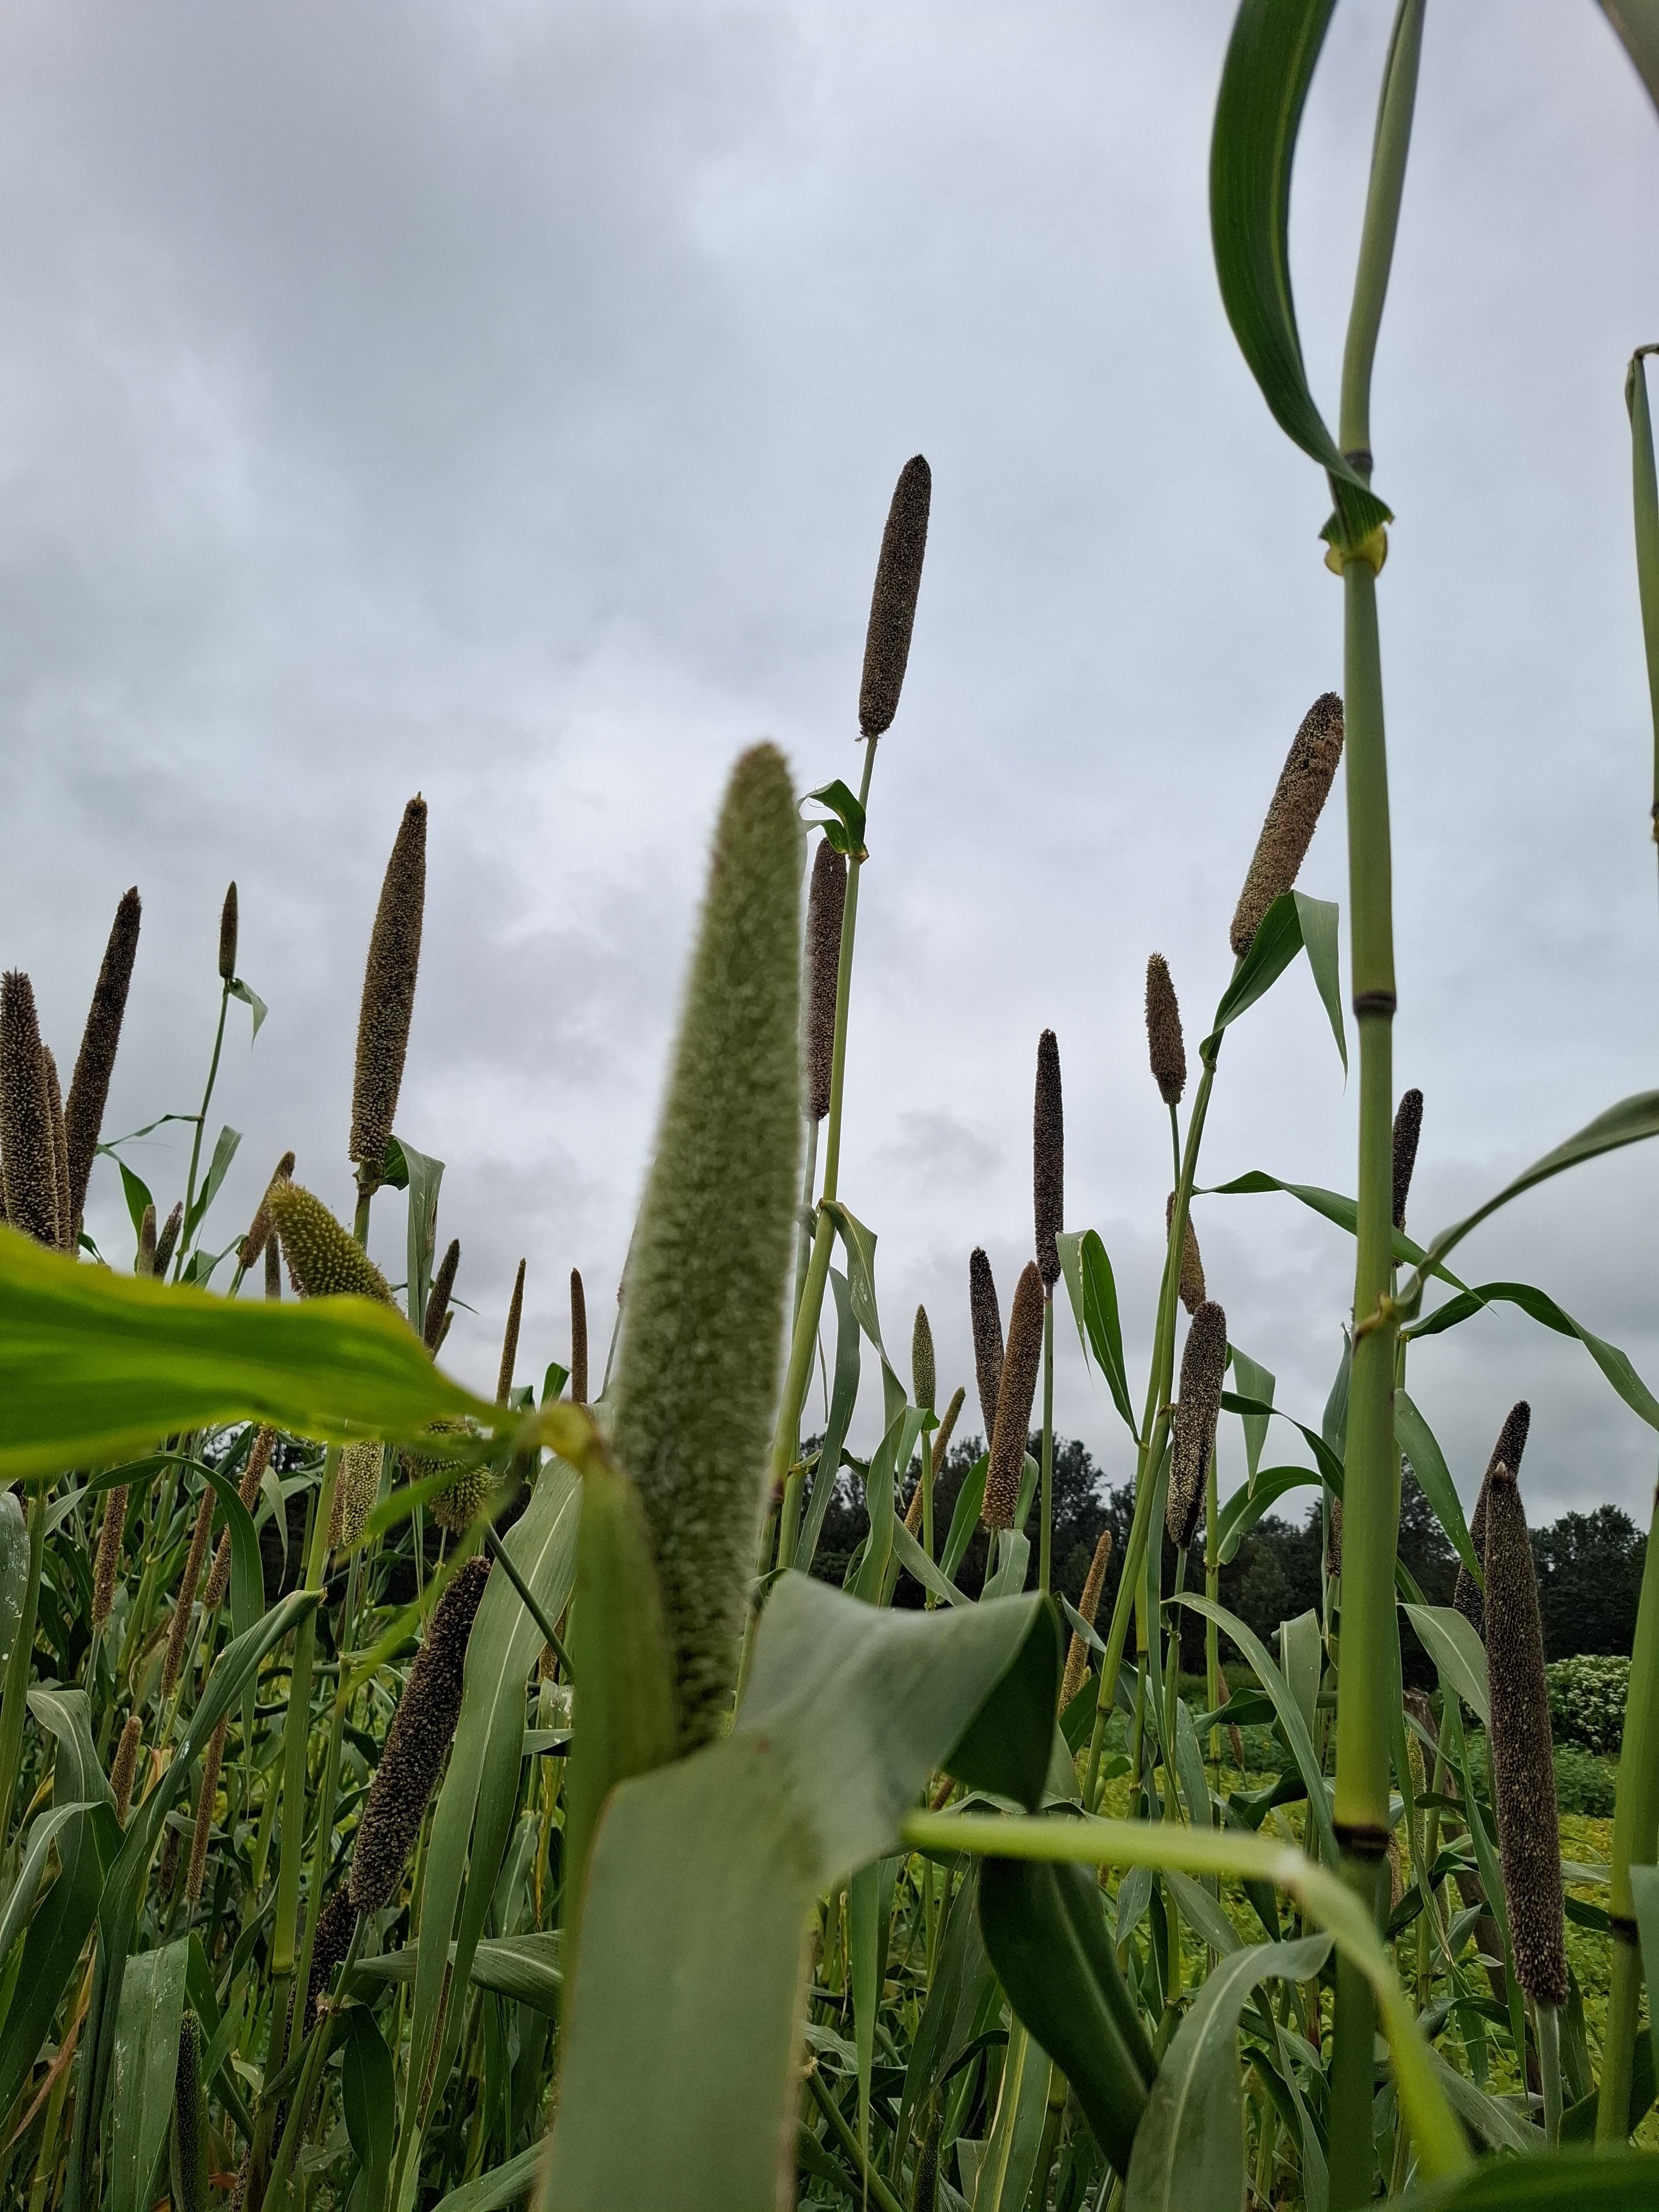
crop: sorghum
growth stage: harvest maturity
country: Tanzania
